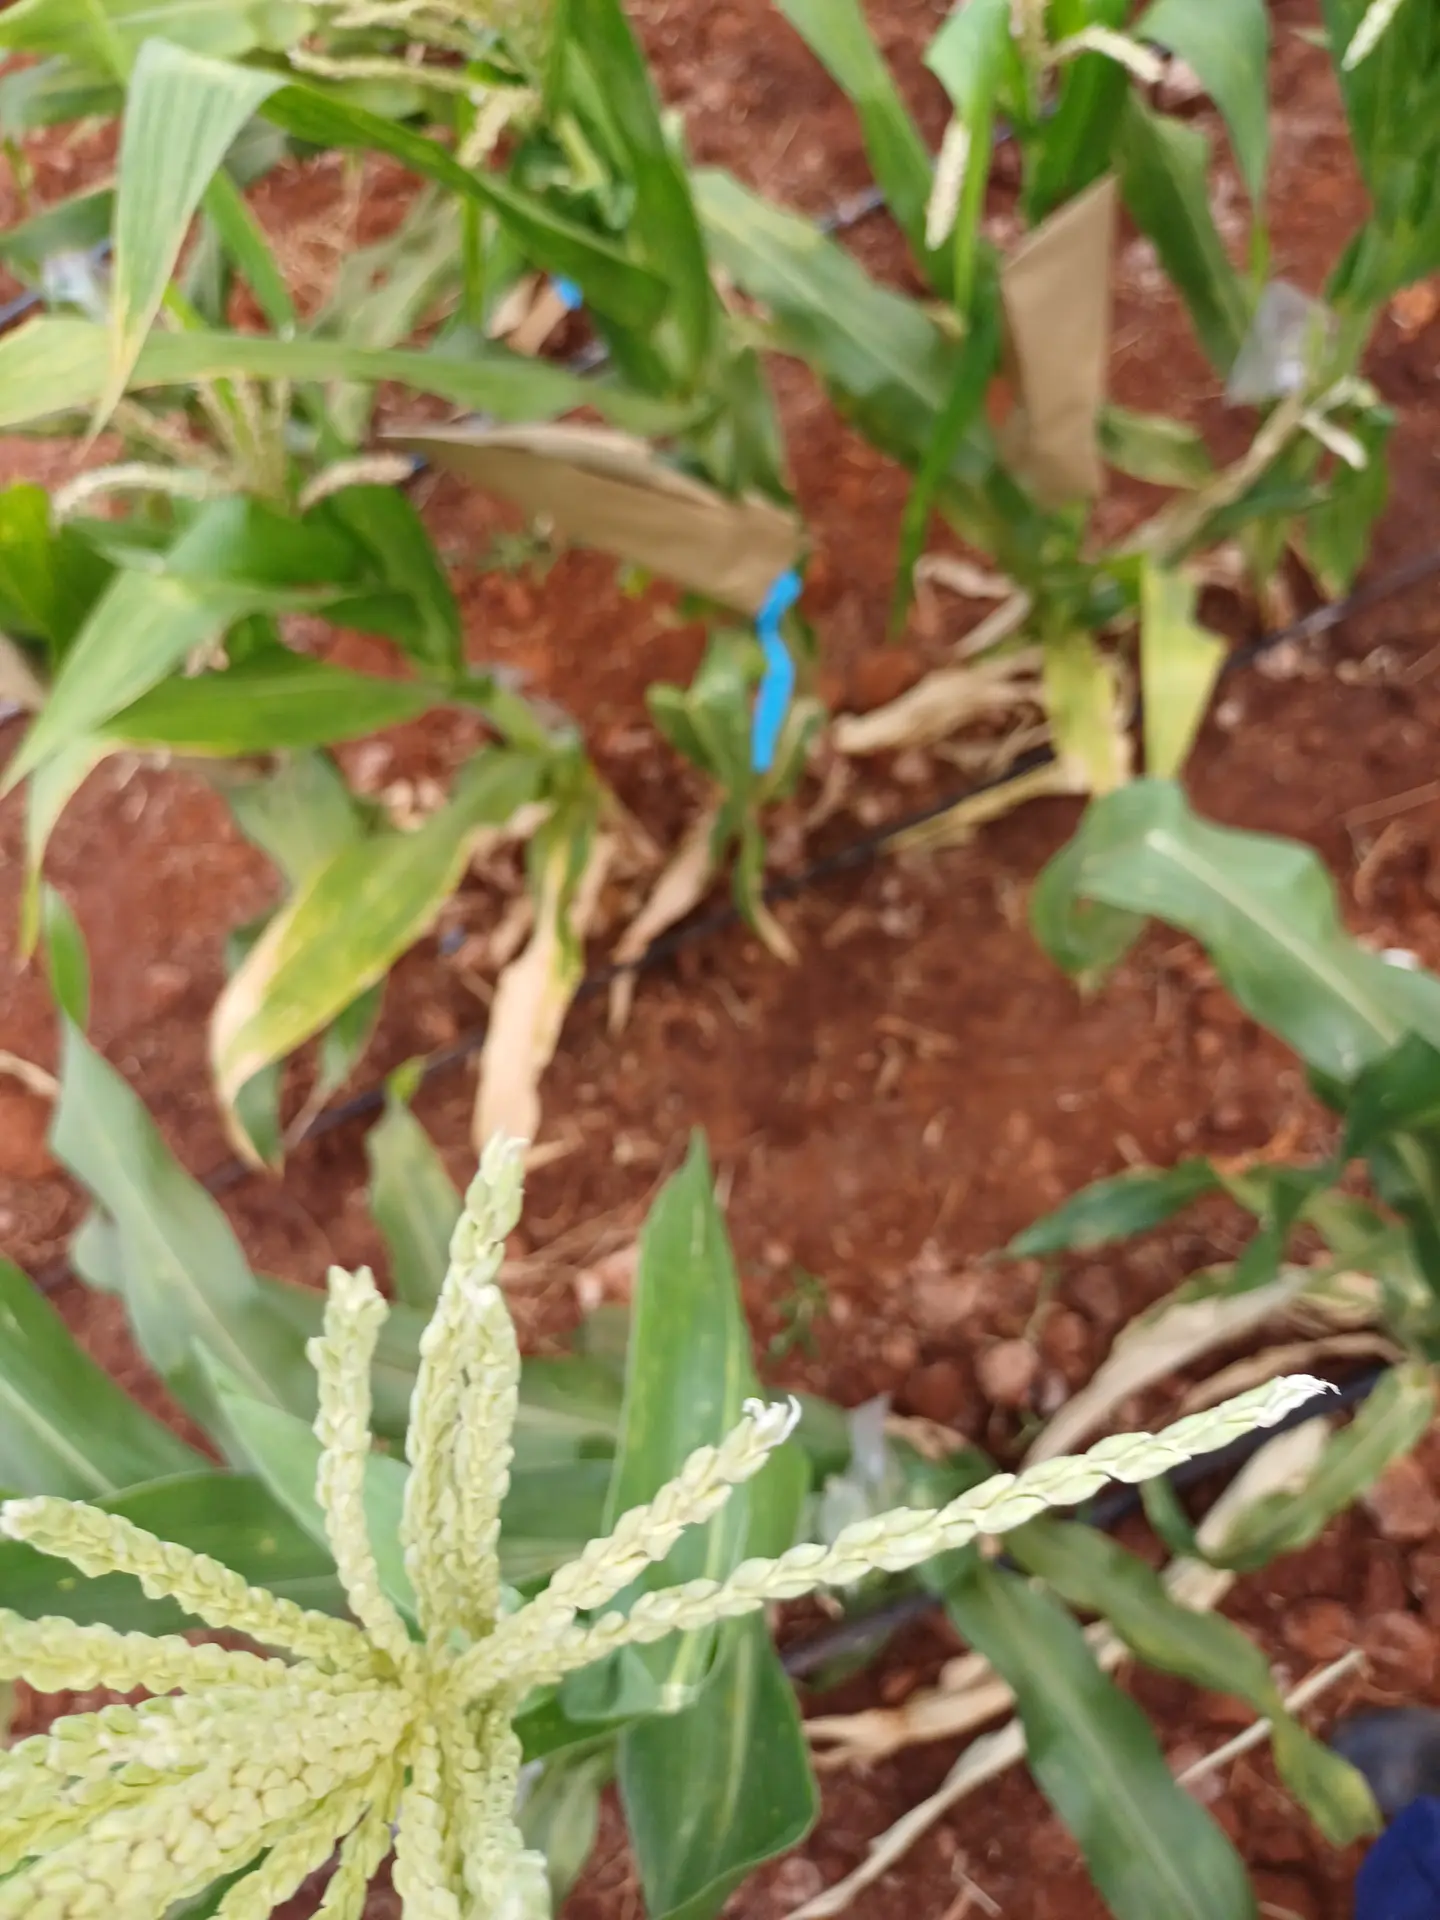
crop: maize
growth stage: flowering
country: Kenya
